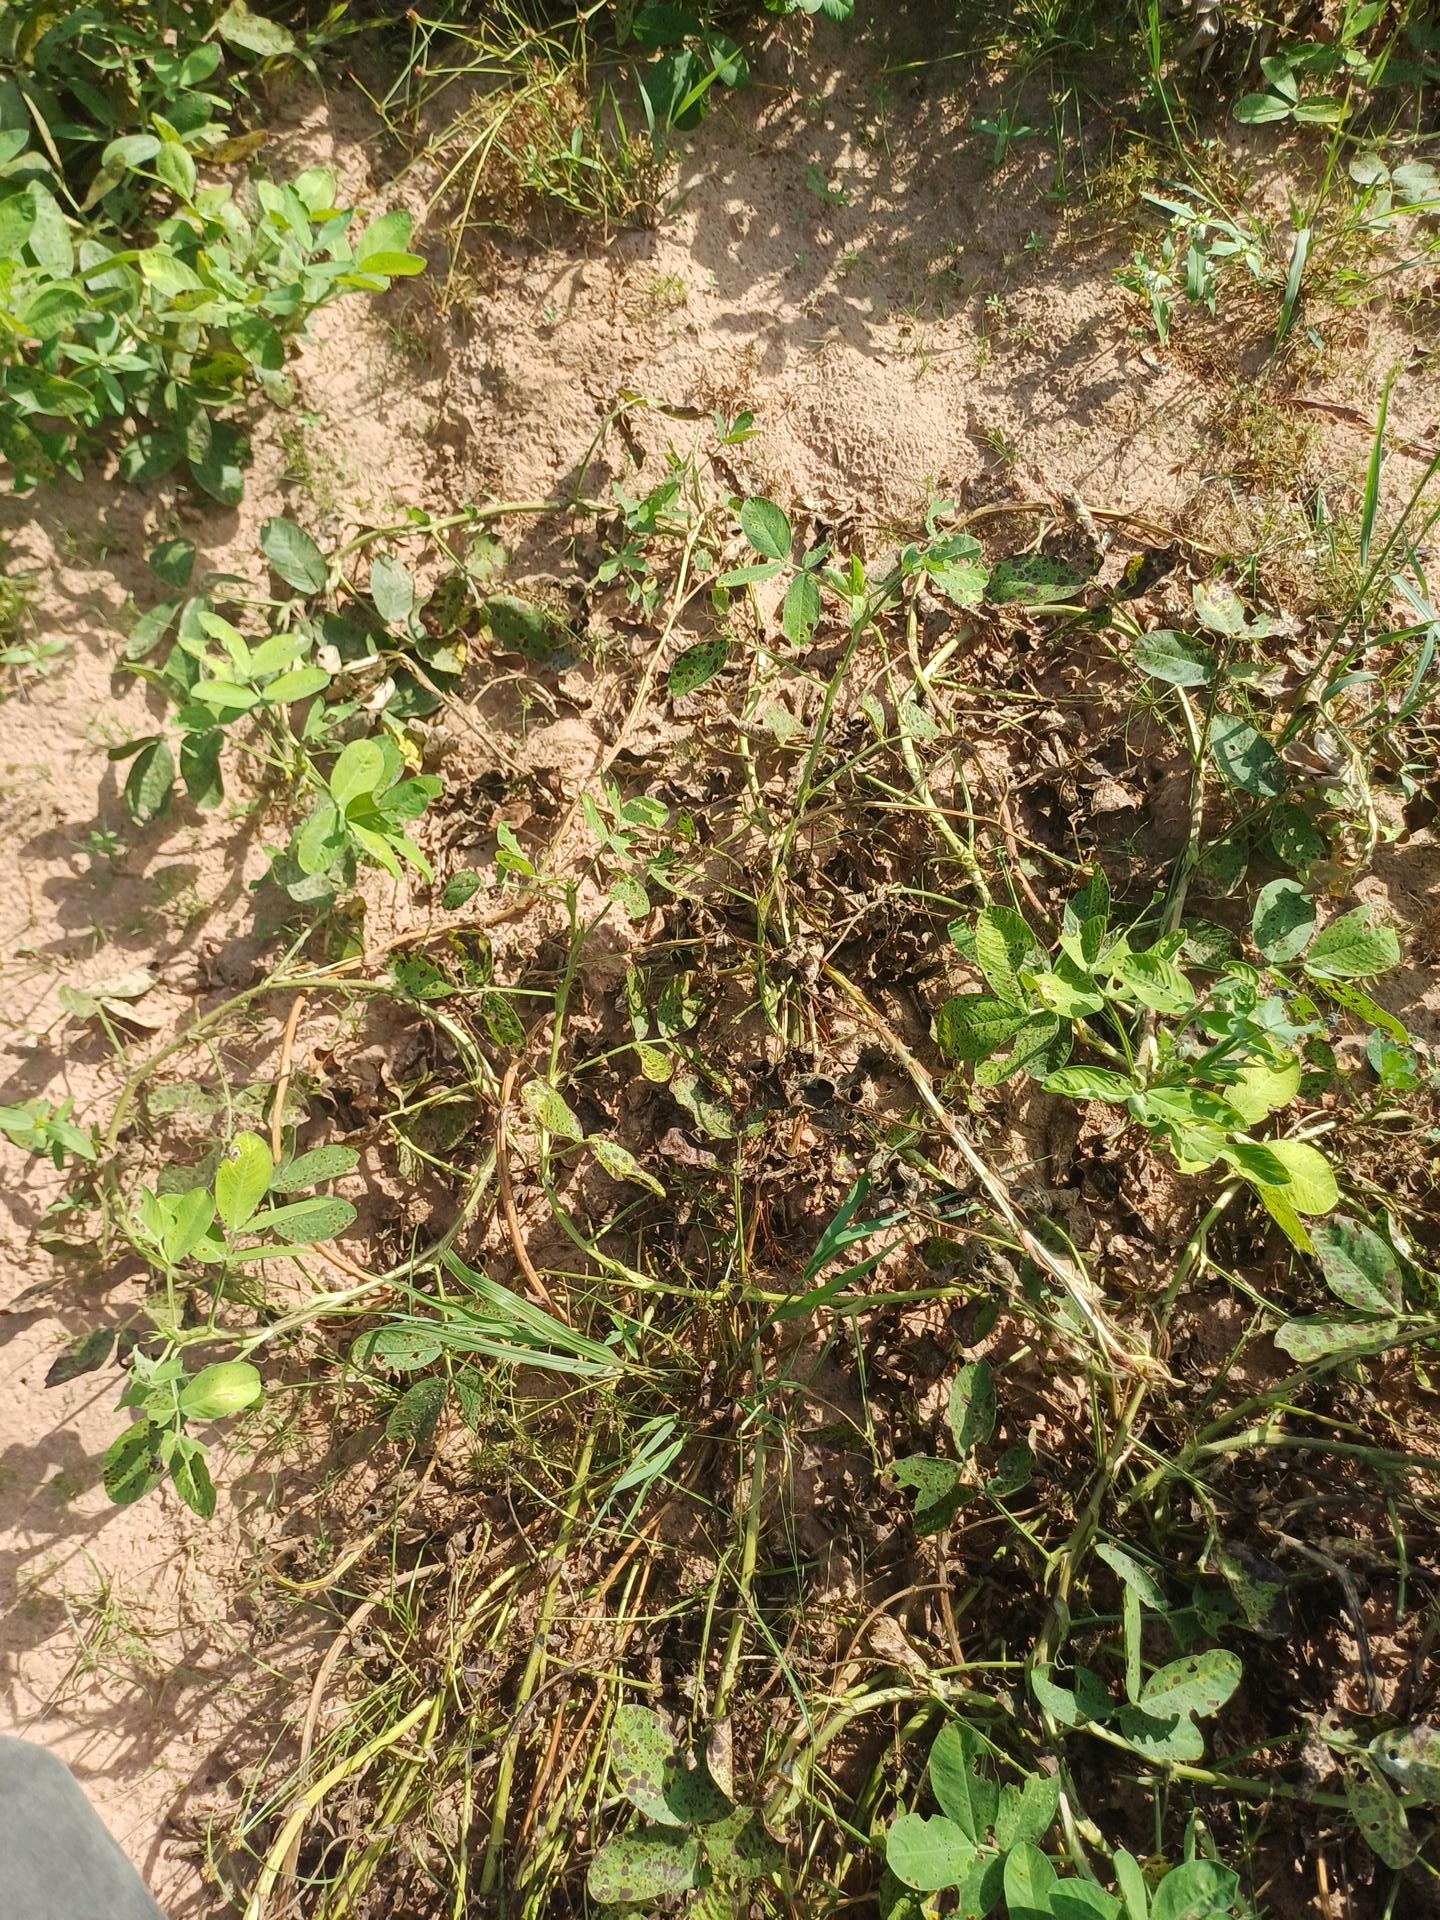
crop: groundnut
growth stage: flowering
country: Senegal
